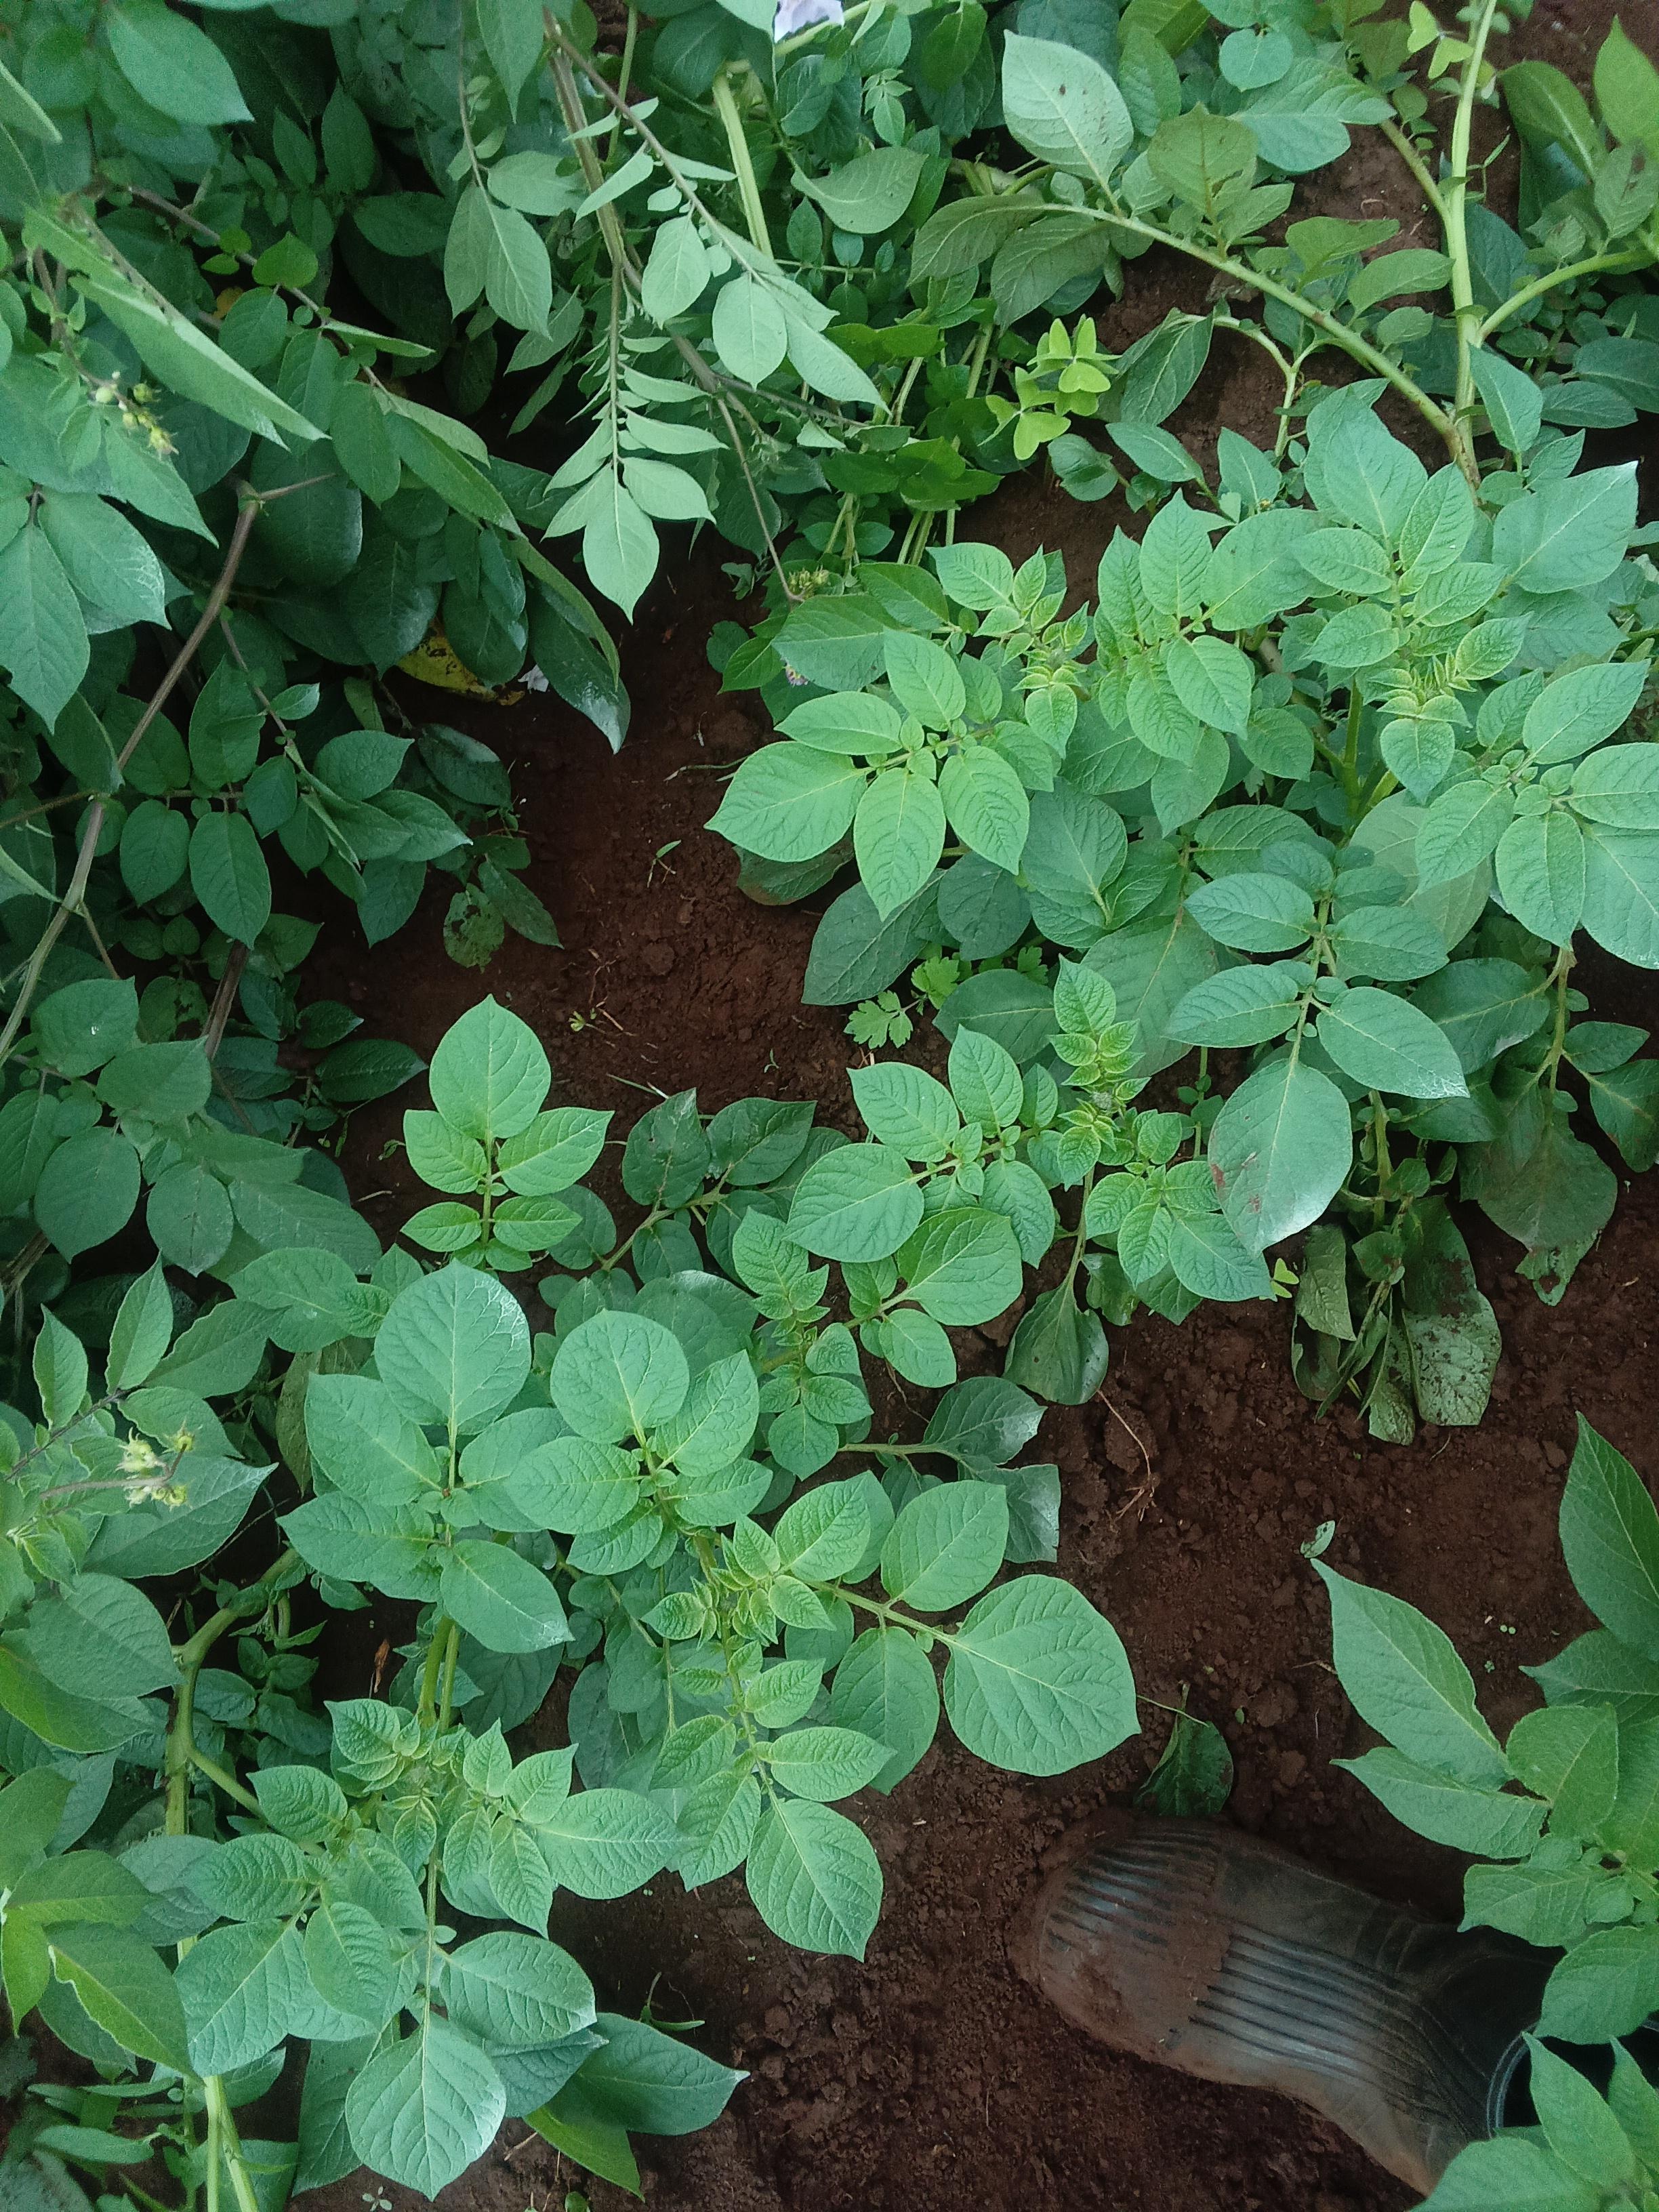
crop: potato
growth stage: vegetative
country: Kenya
